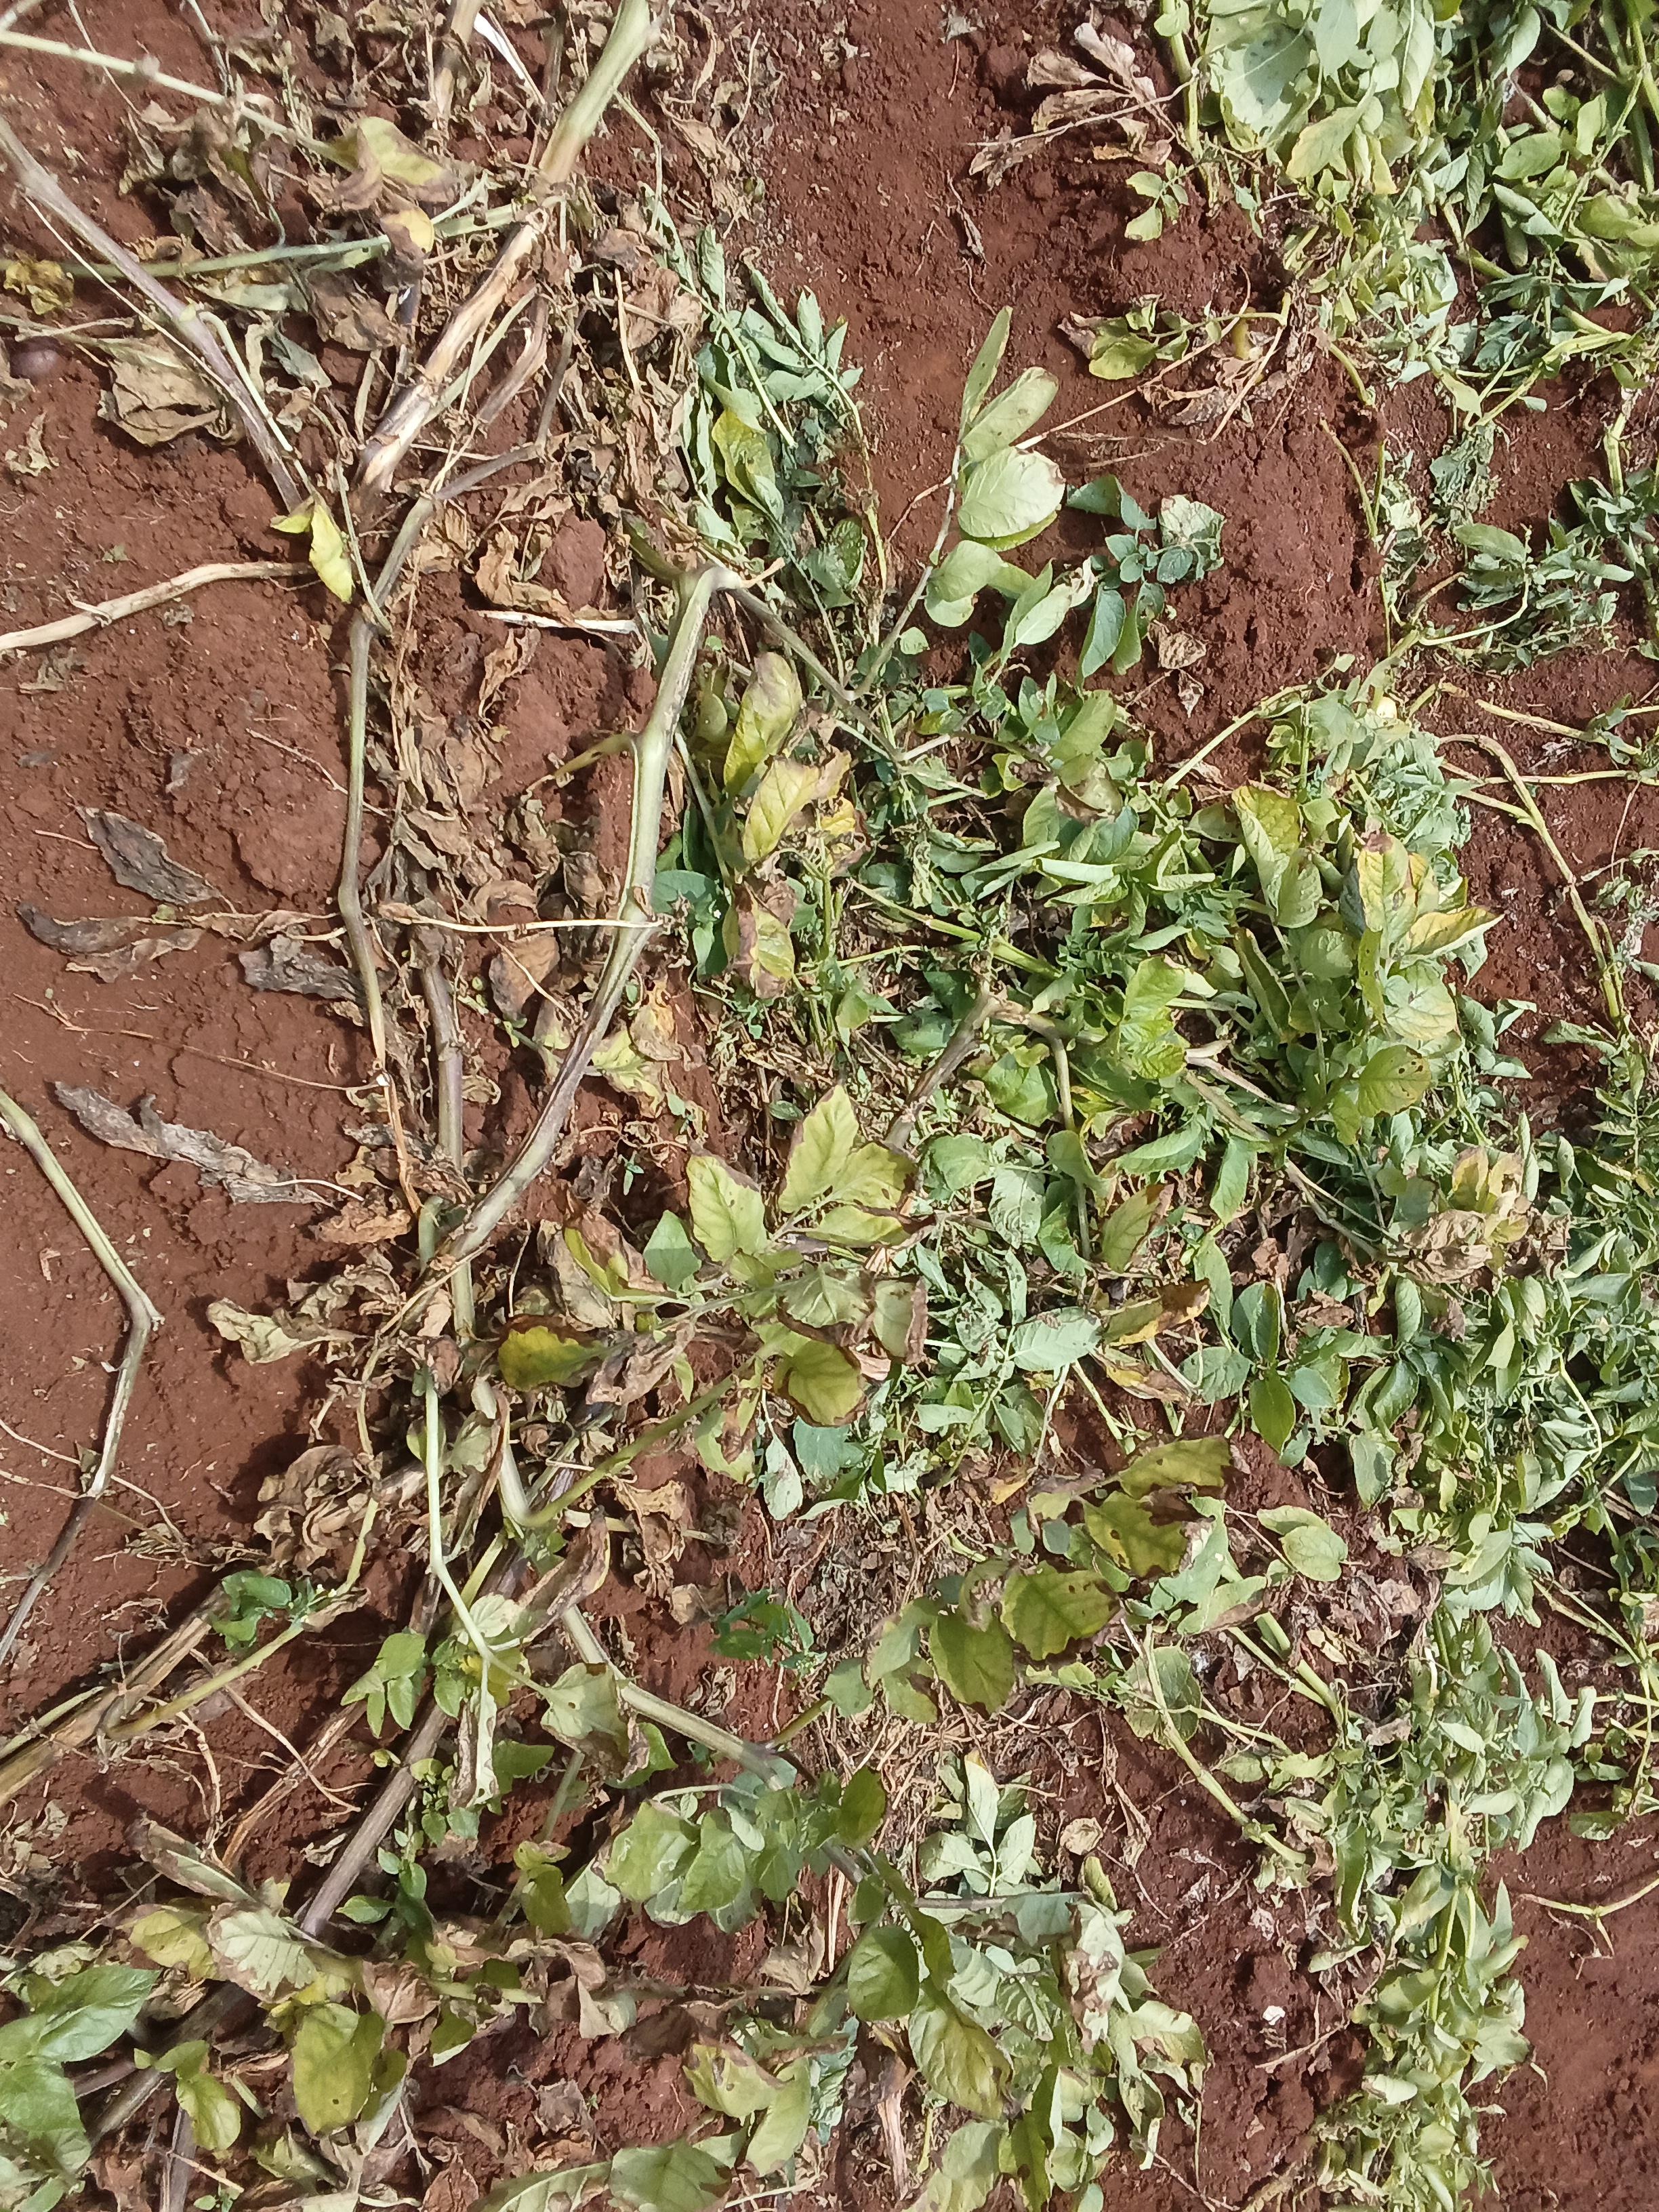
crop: potato
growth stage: maturity
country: Kenya
